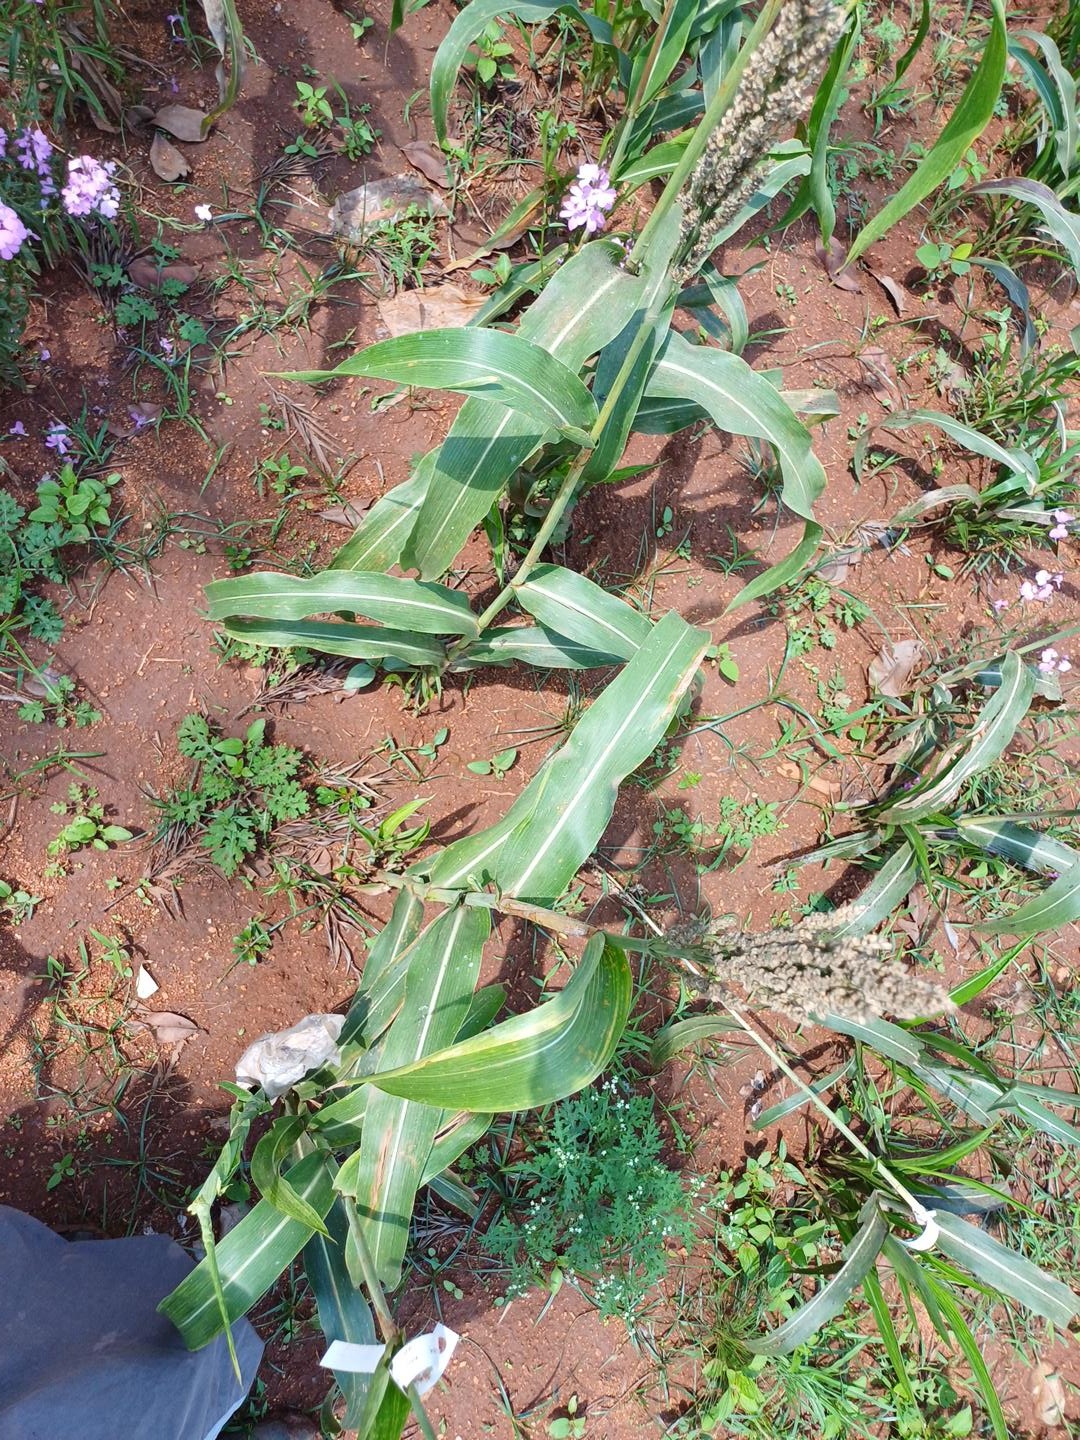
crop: sorghum
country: Kenya
